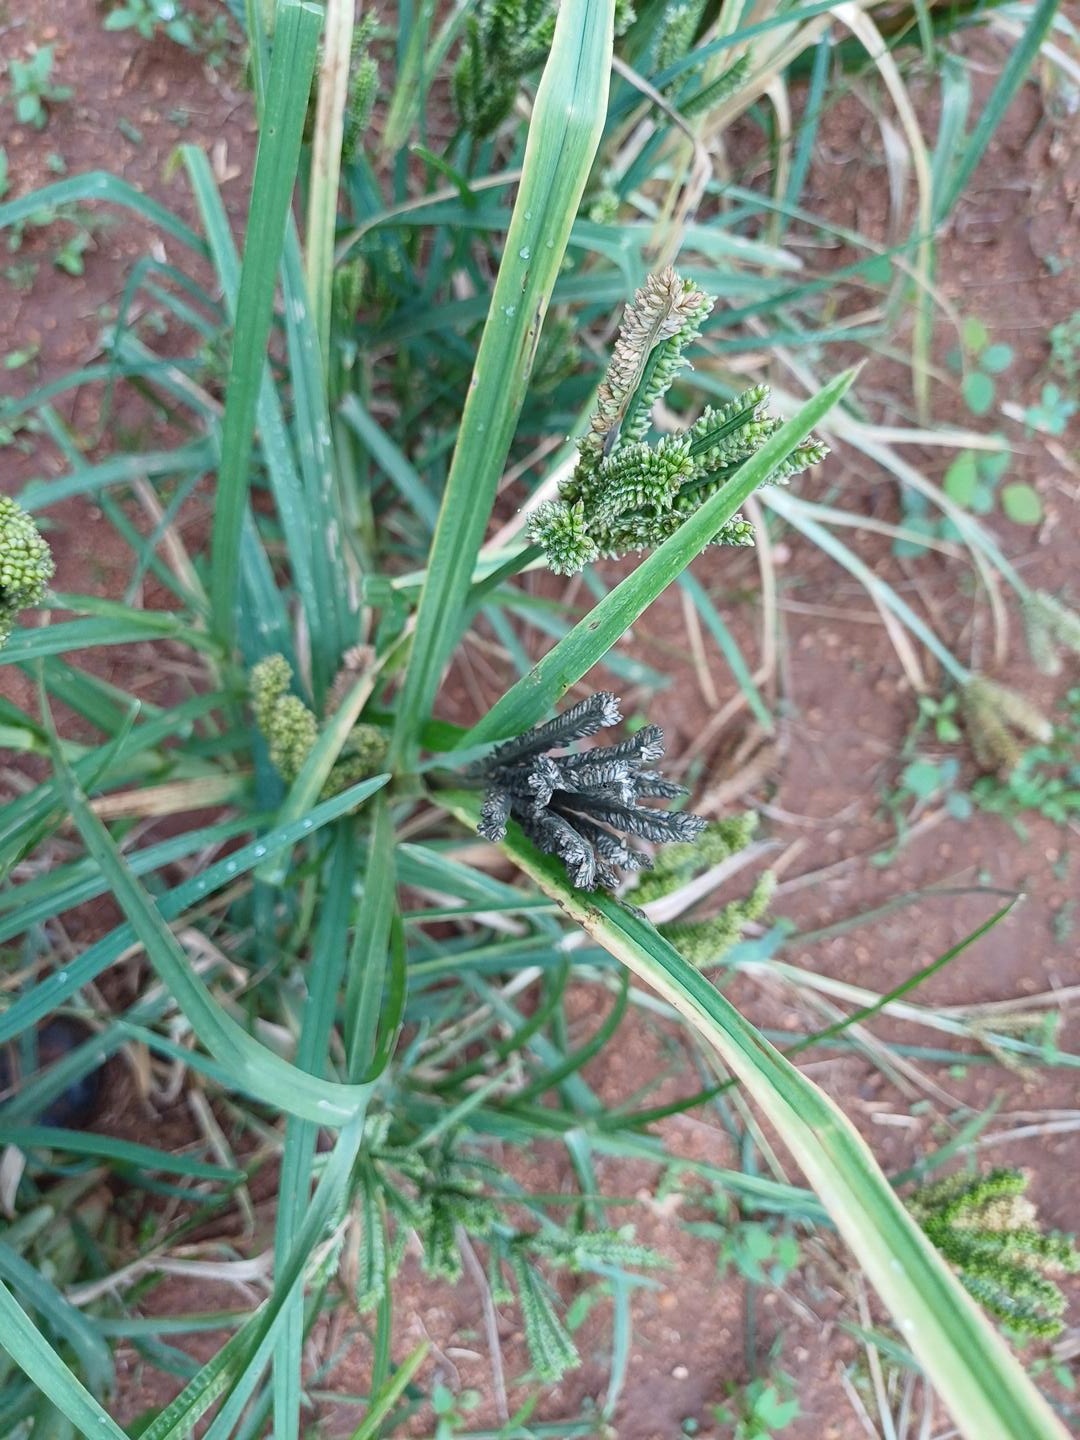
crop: finger millet
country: Kenya
